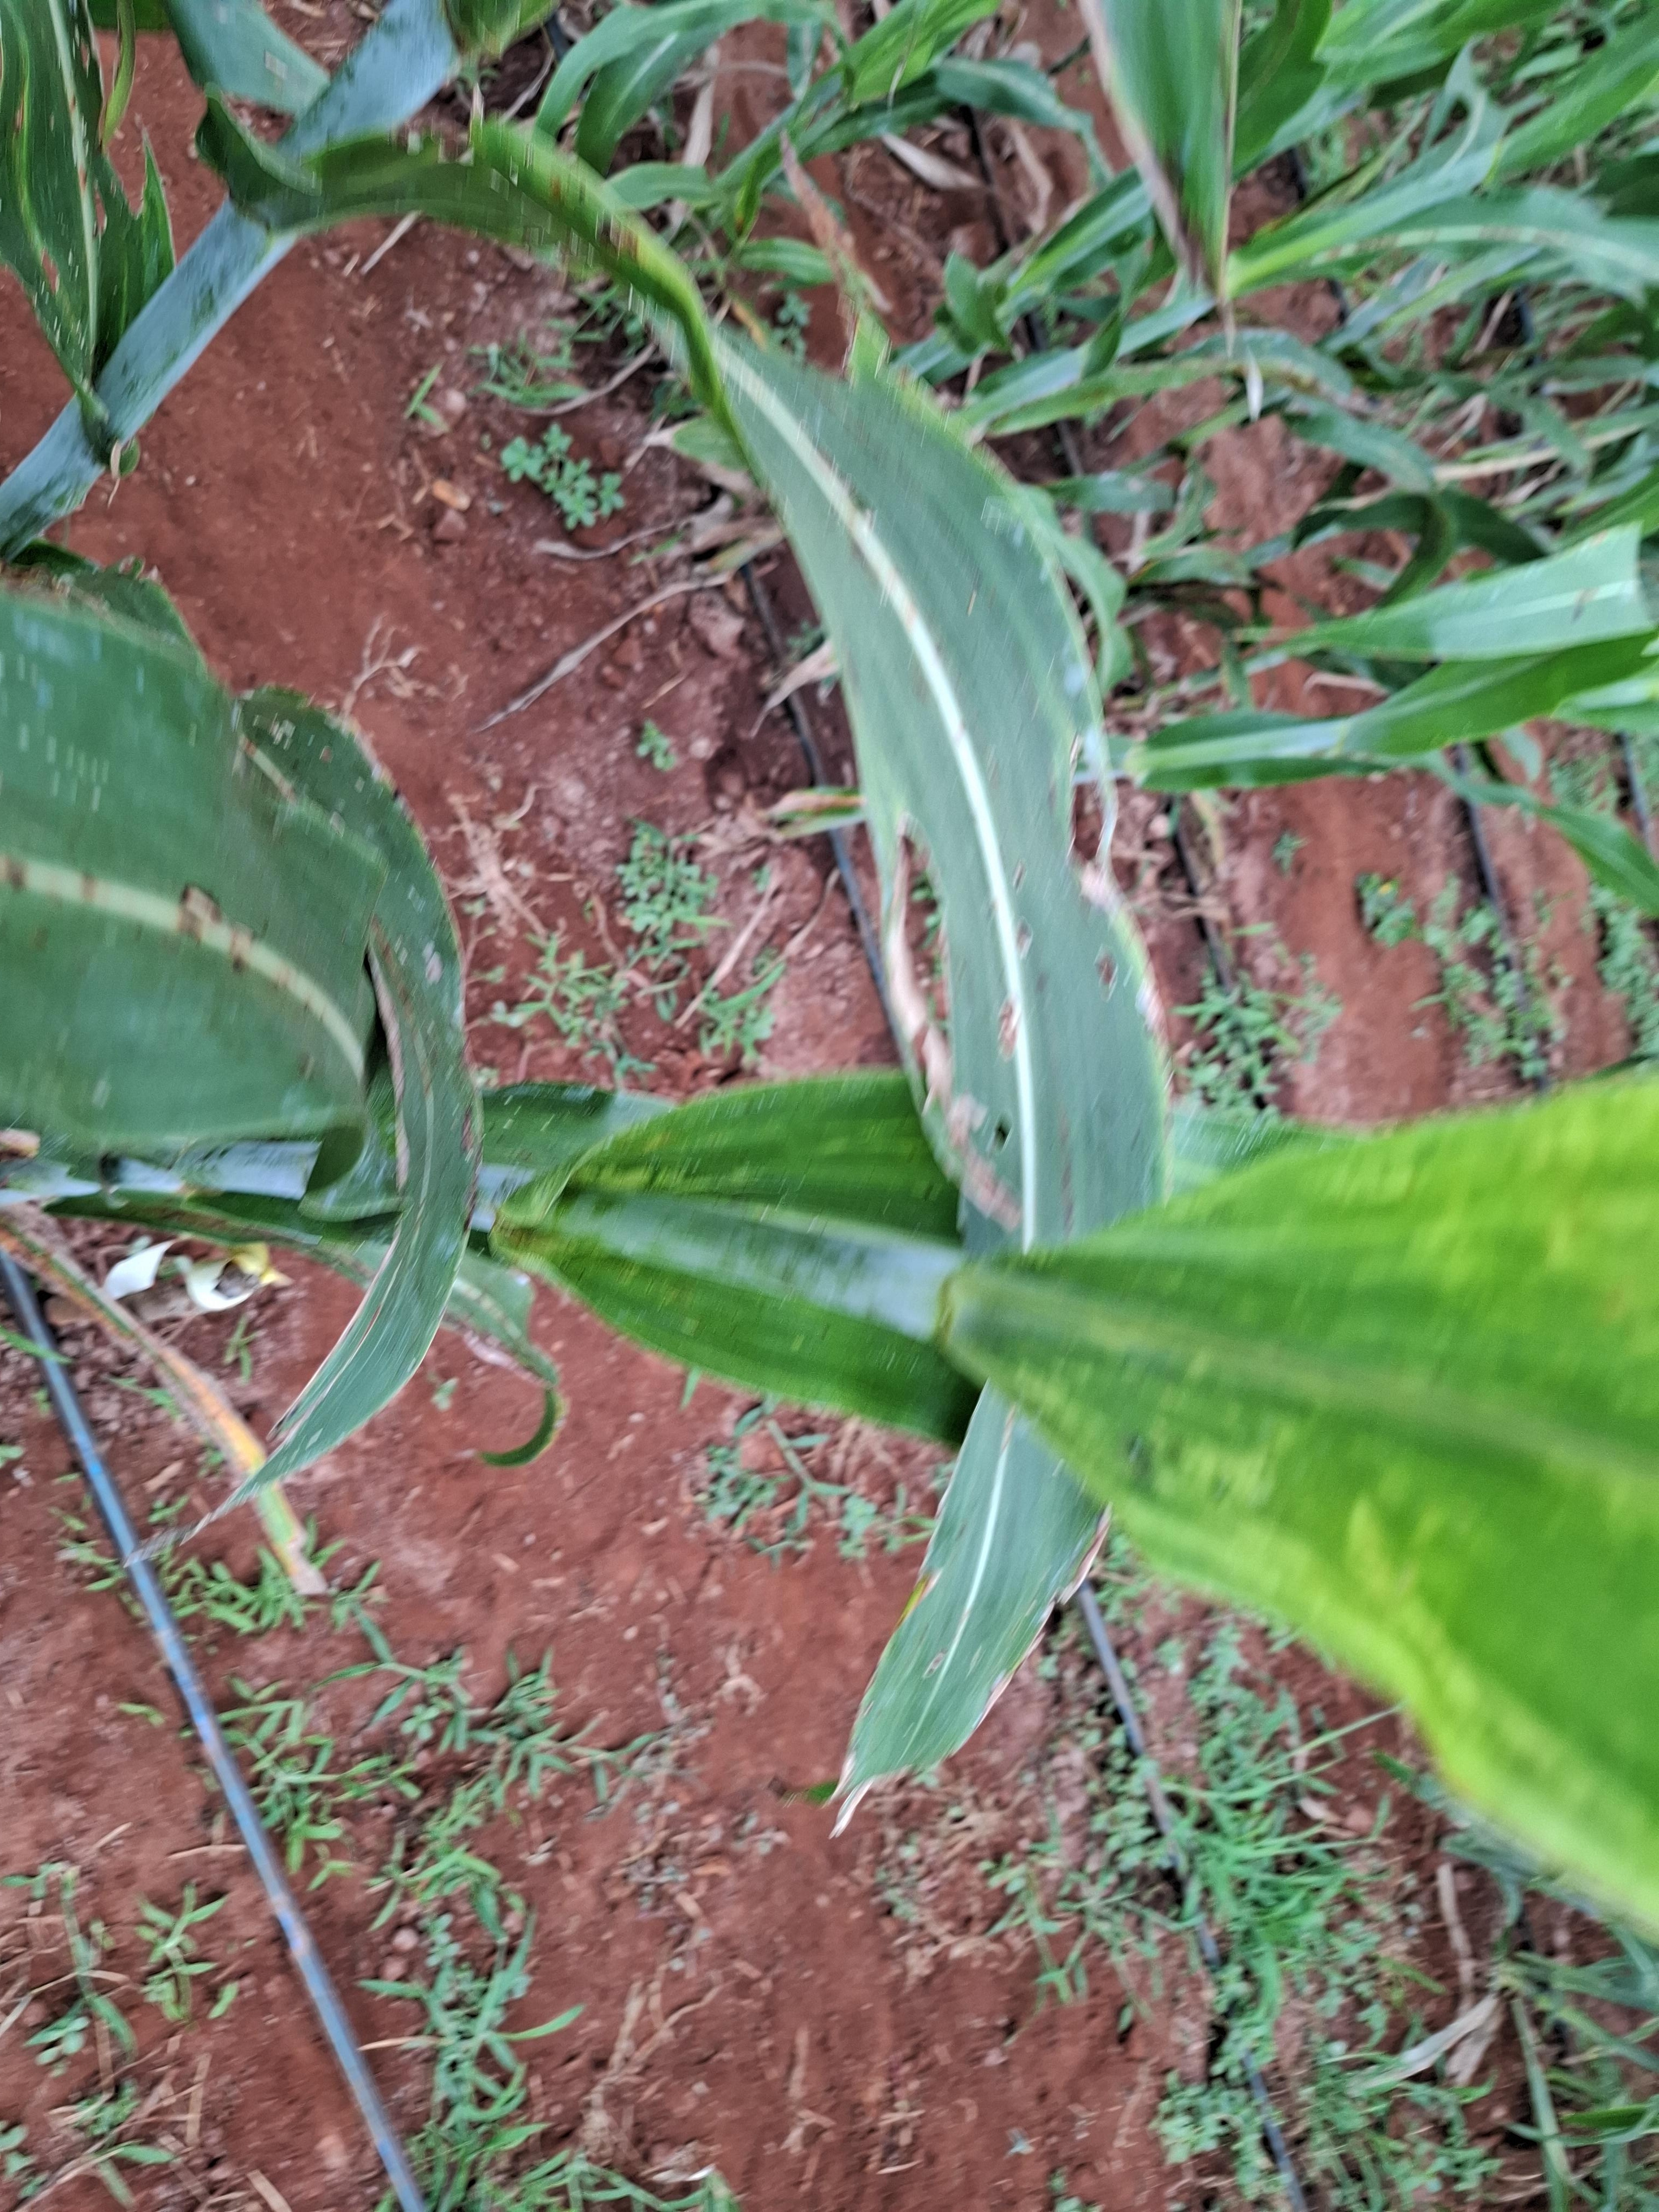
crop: sorghum
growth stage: heading tuber
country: Kenya
